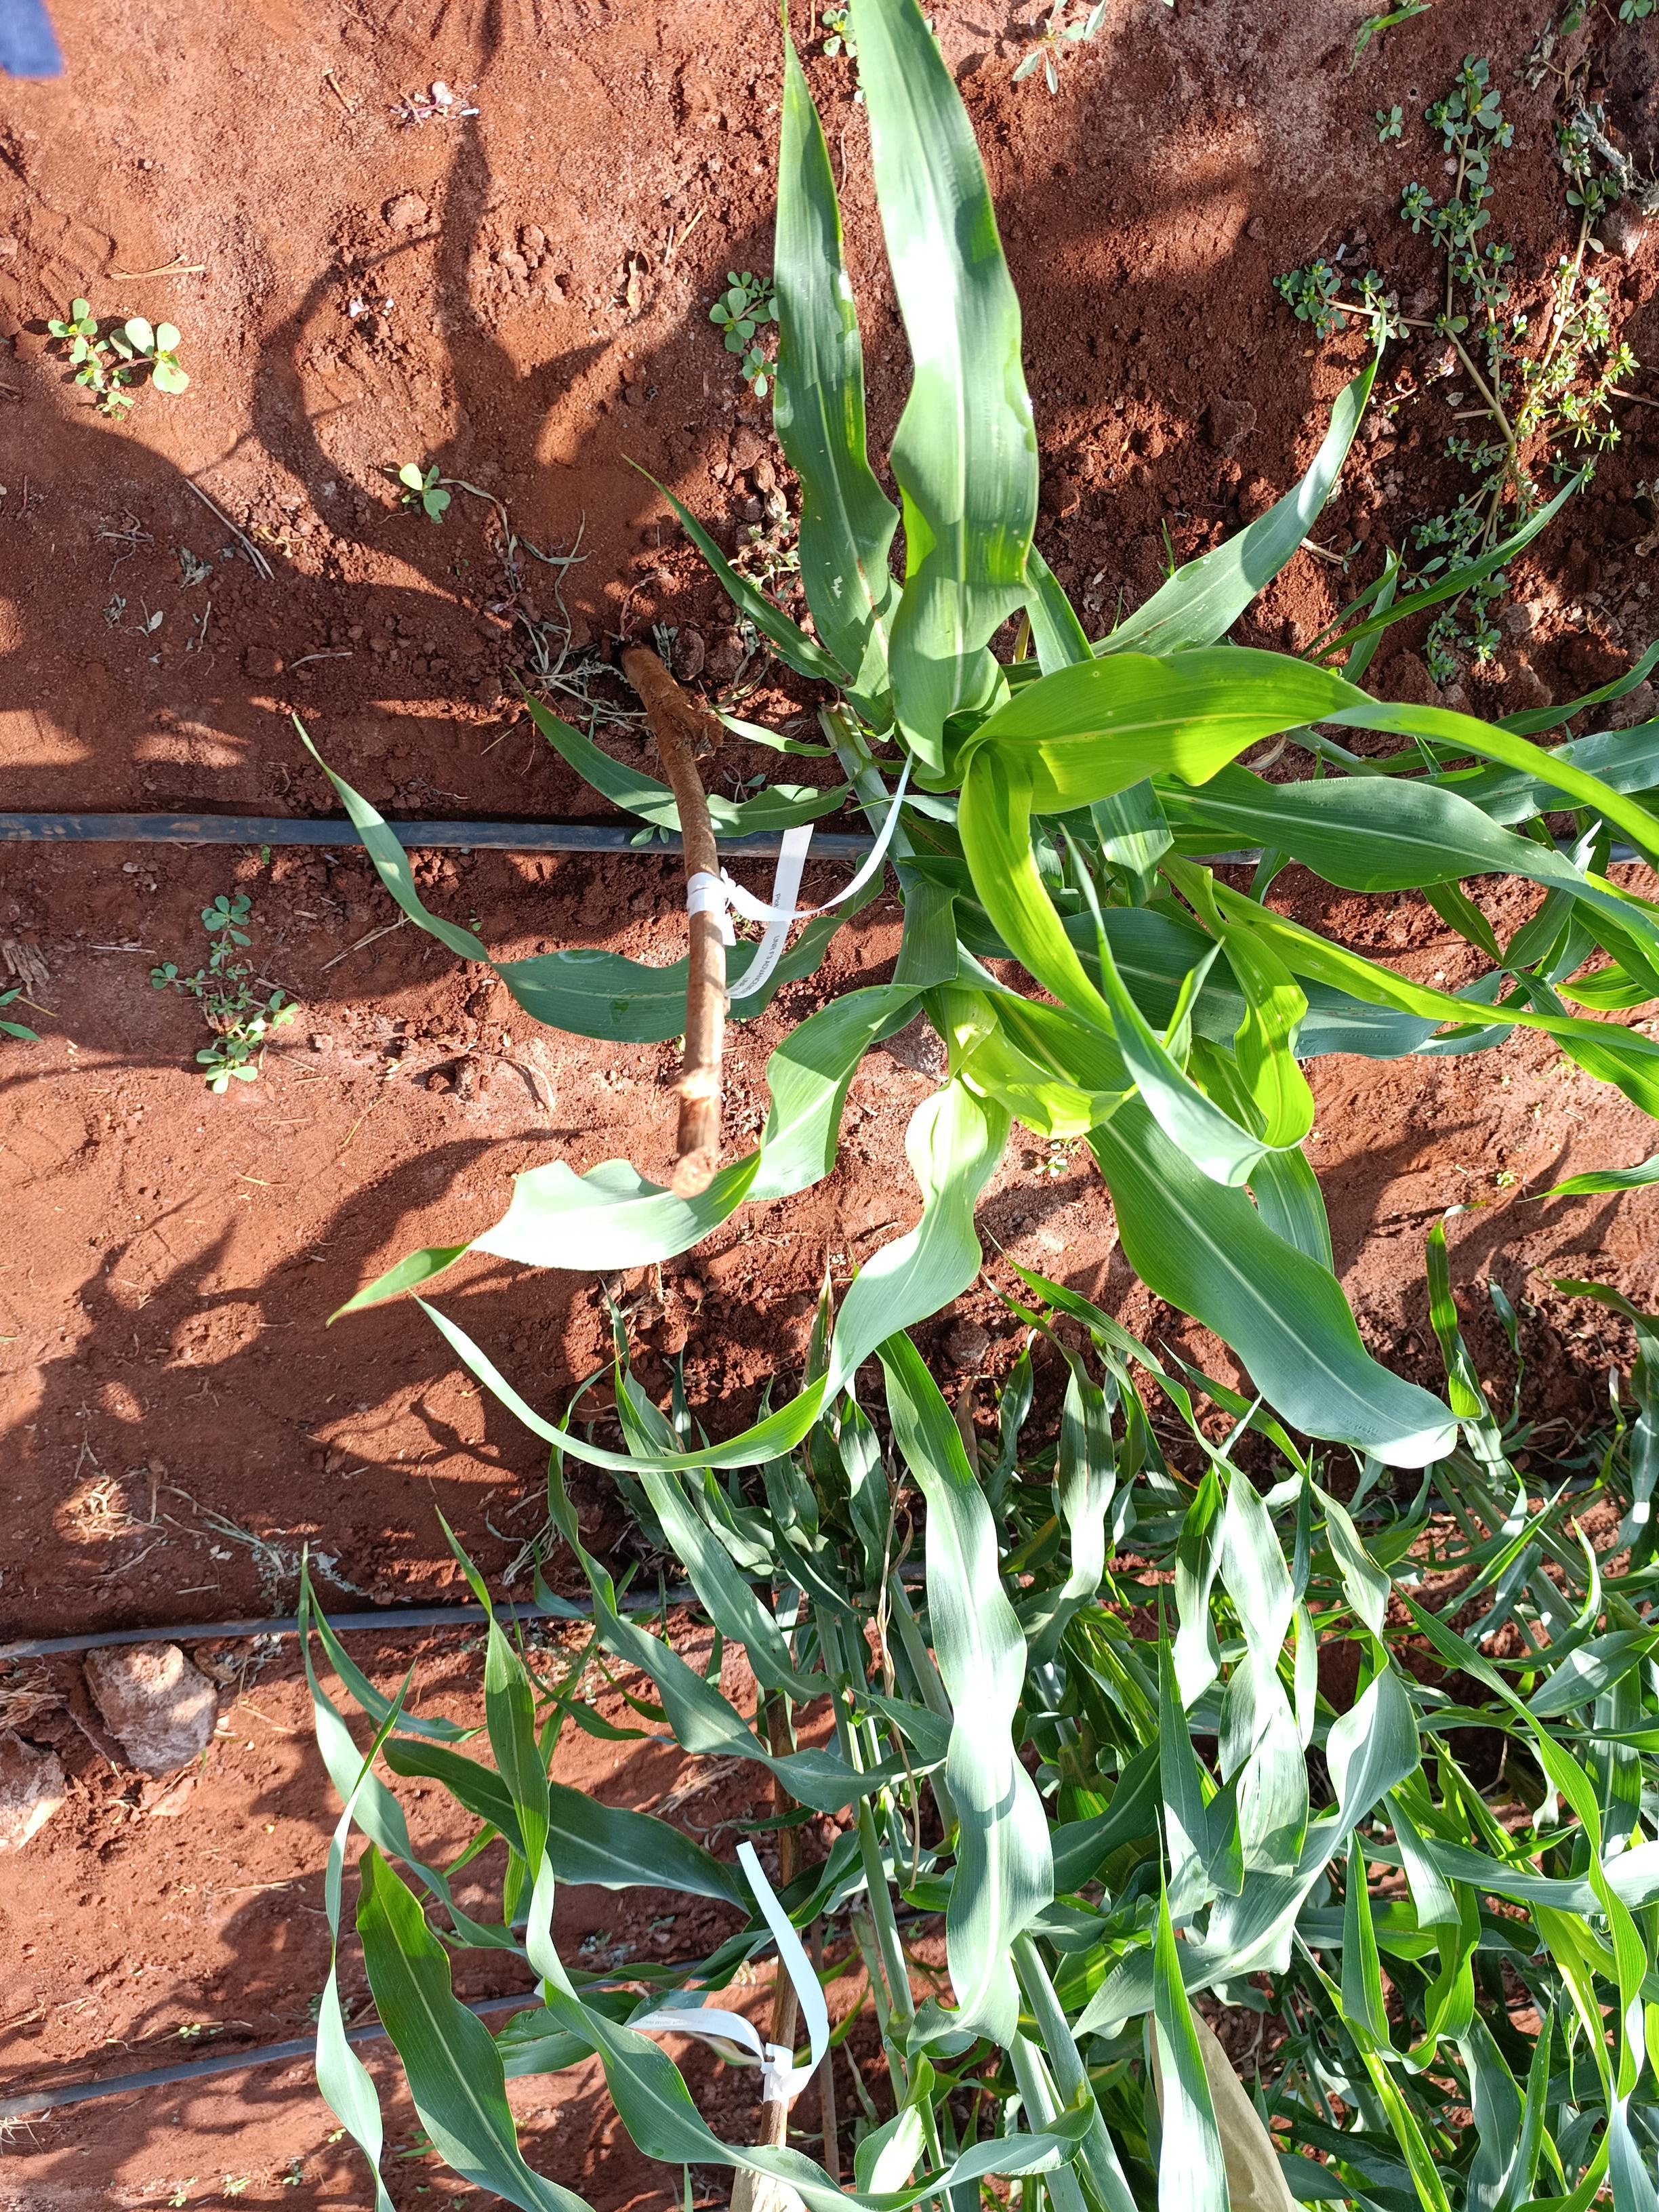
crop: sorghum
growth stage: heading tuber
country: Kenya
